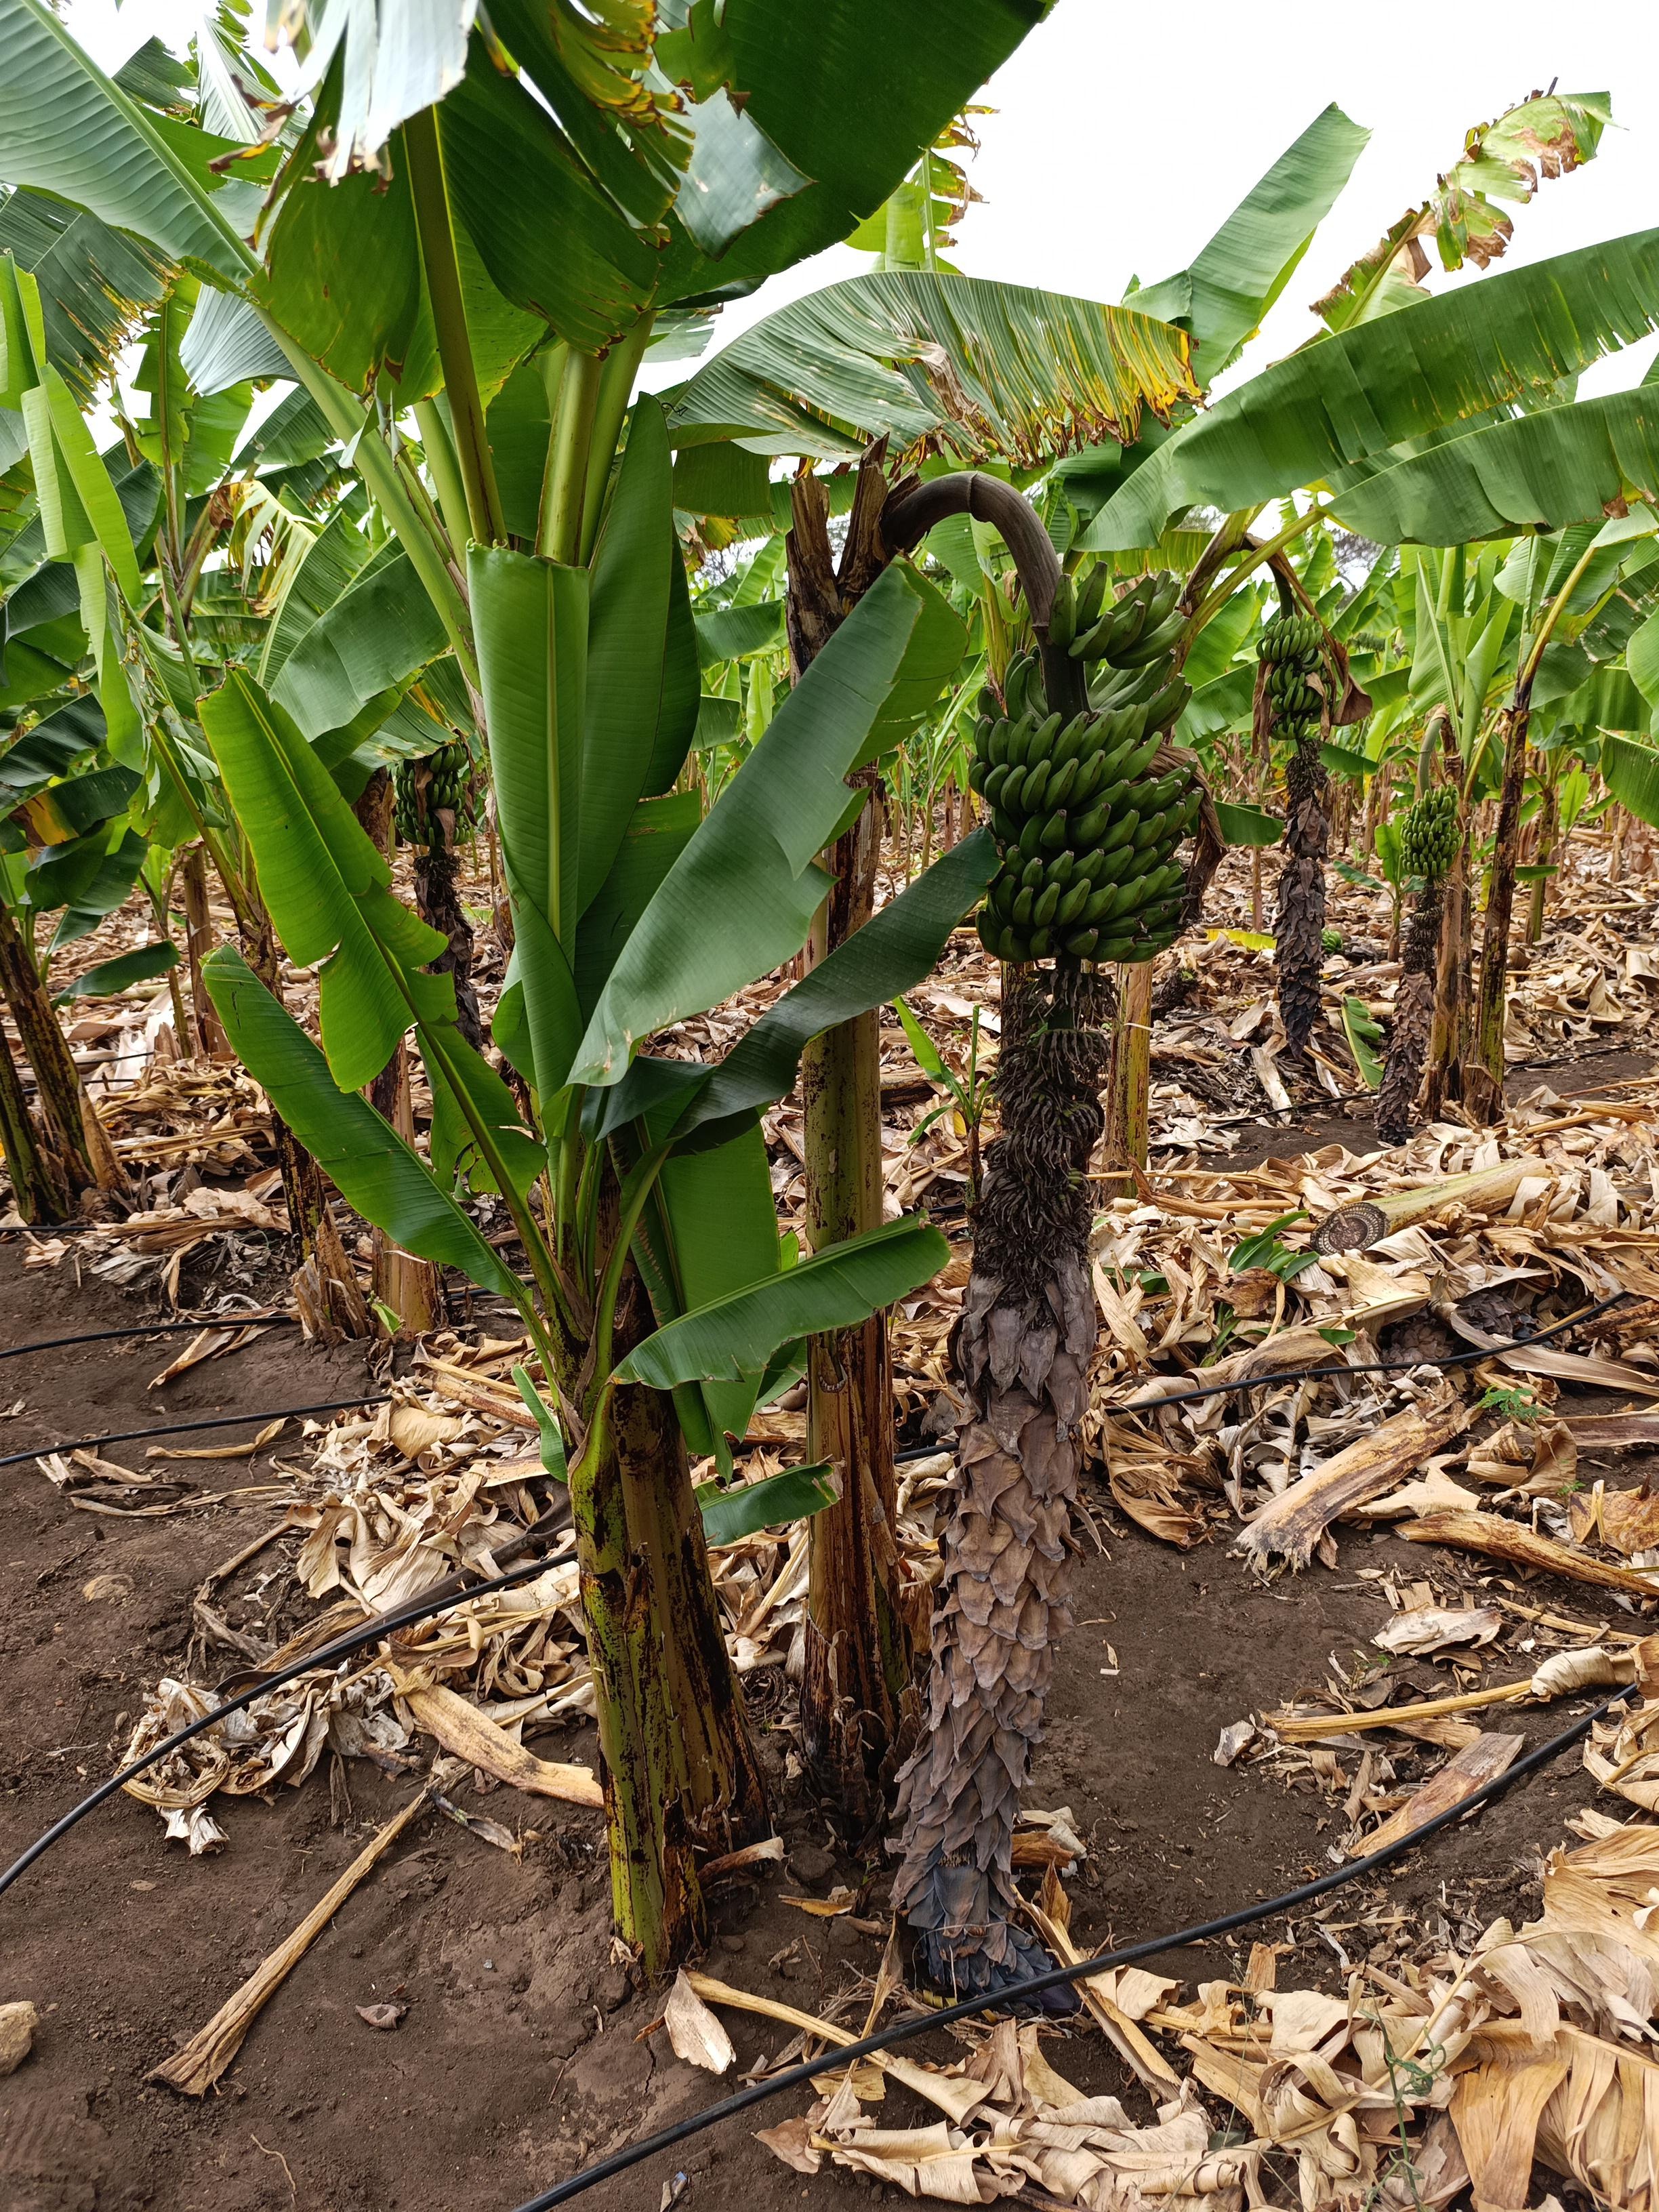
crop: banana
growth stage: development fruit
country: Tanzania
